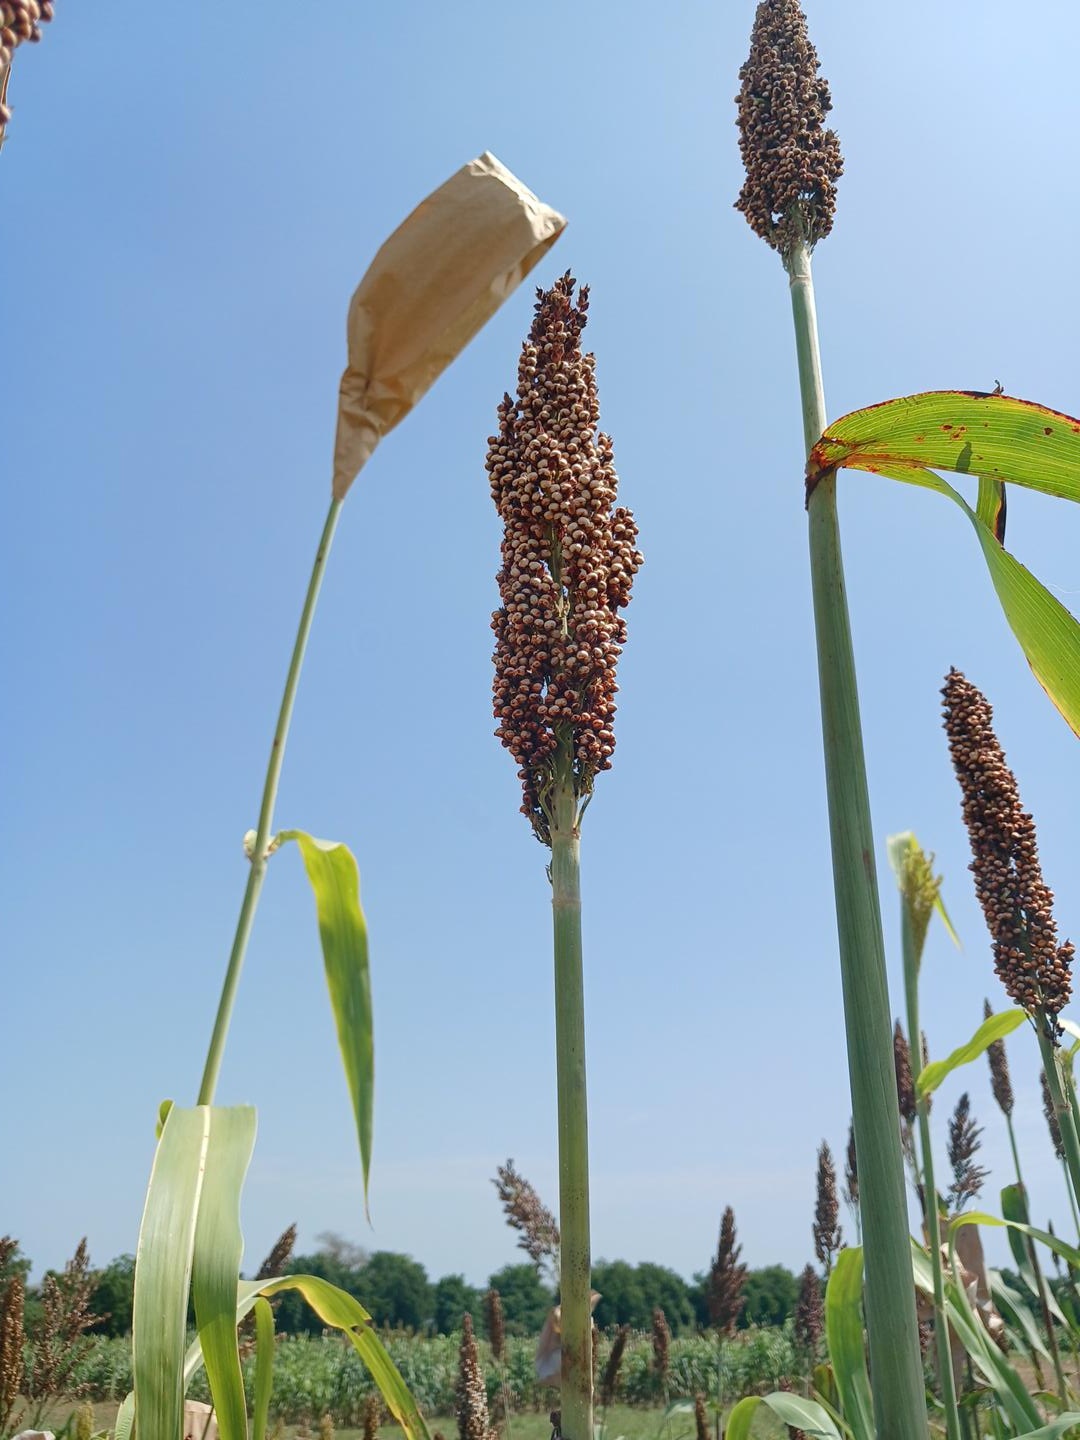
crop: sorghum
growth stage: filling grain
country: Senegal
